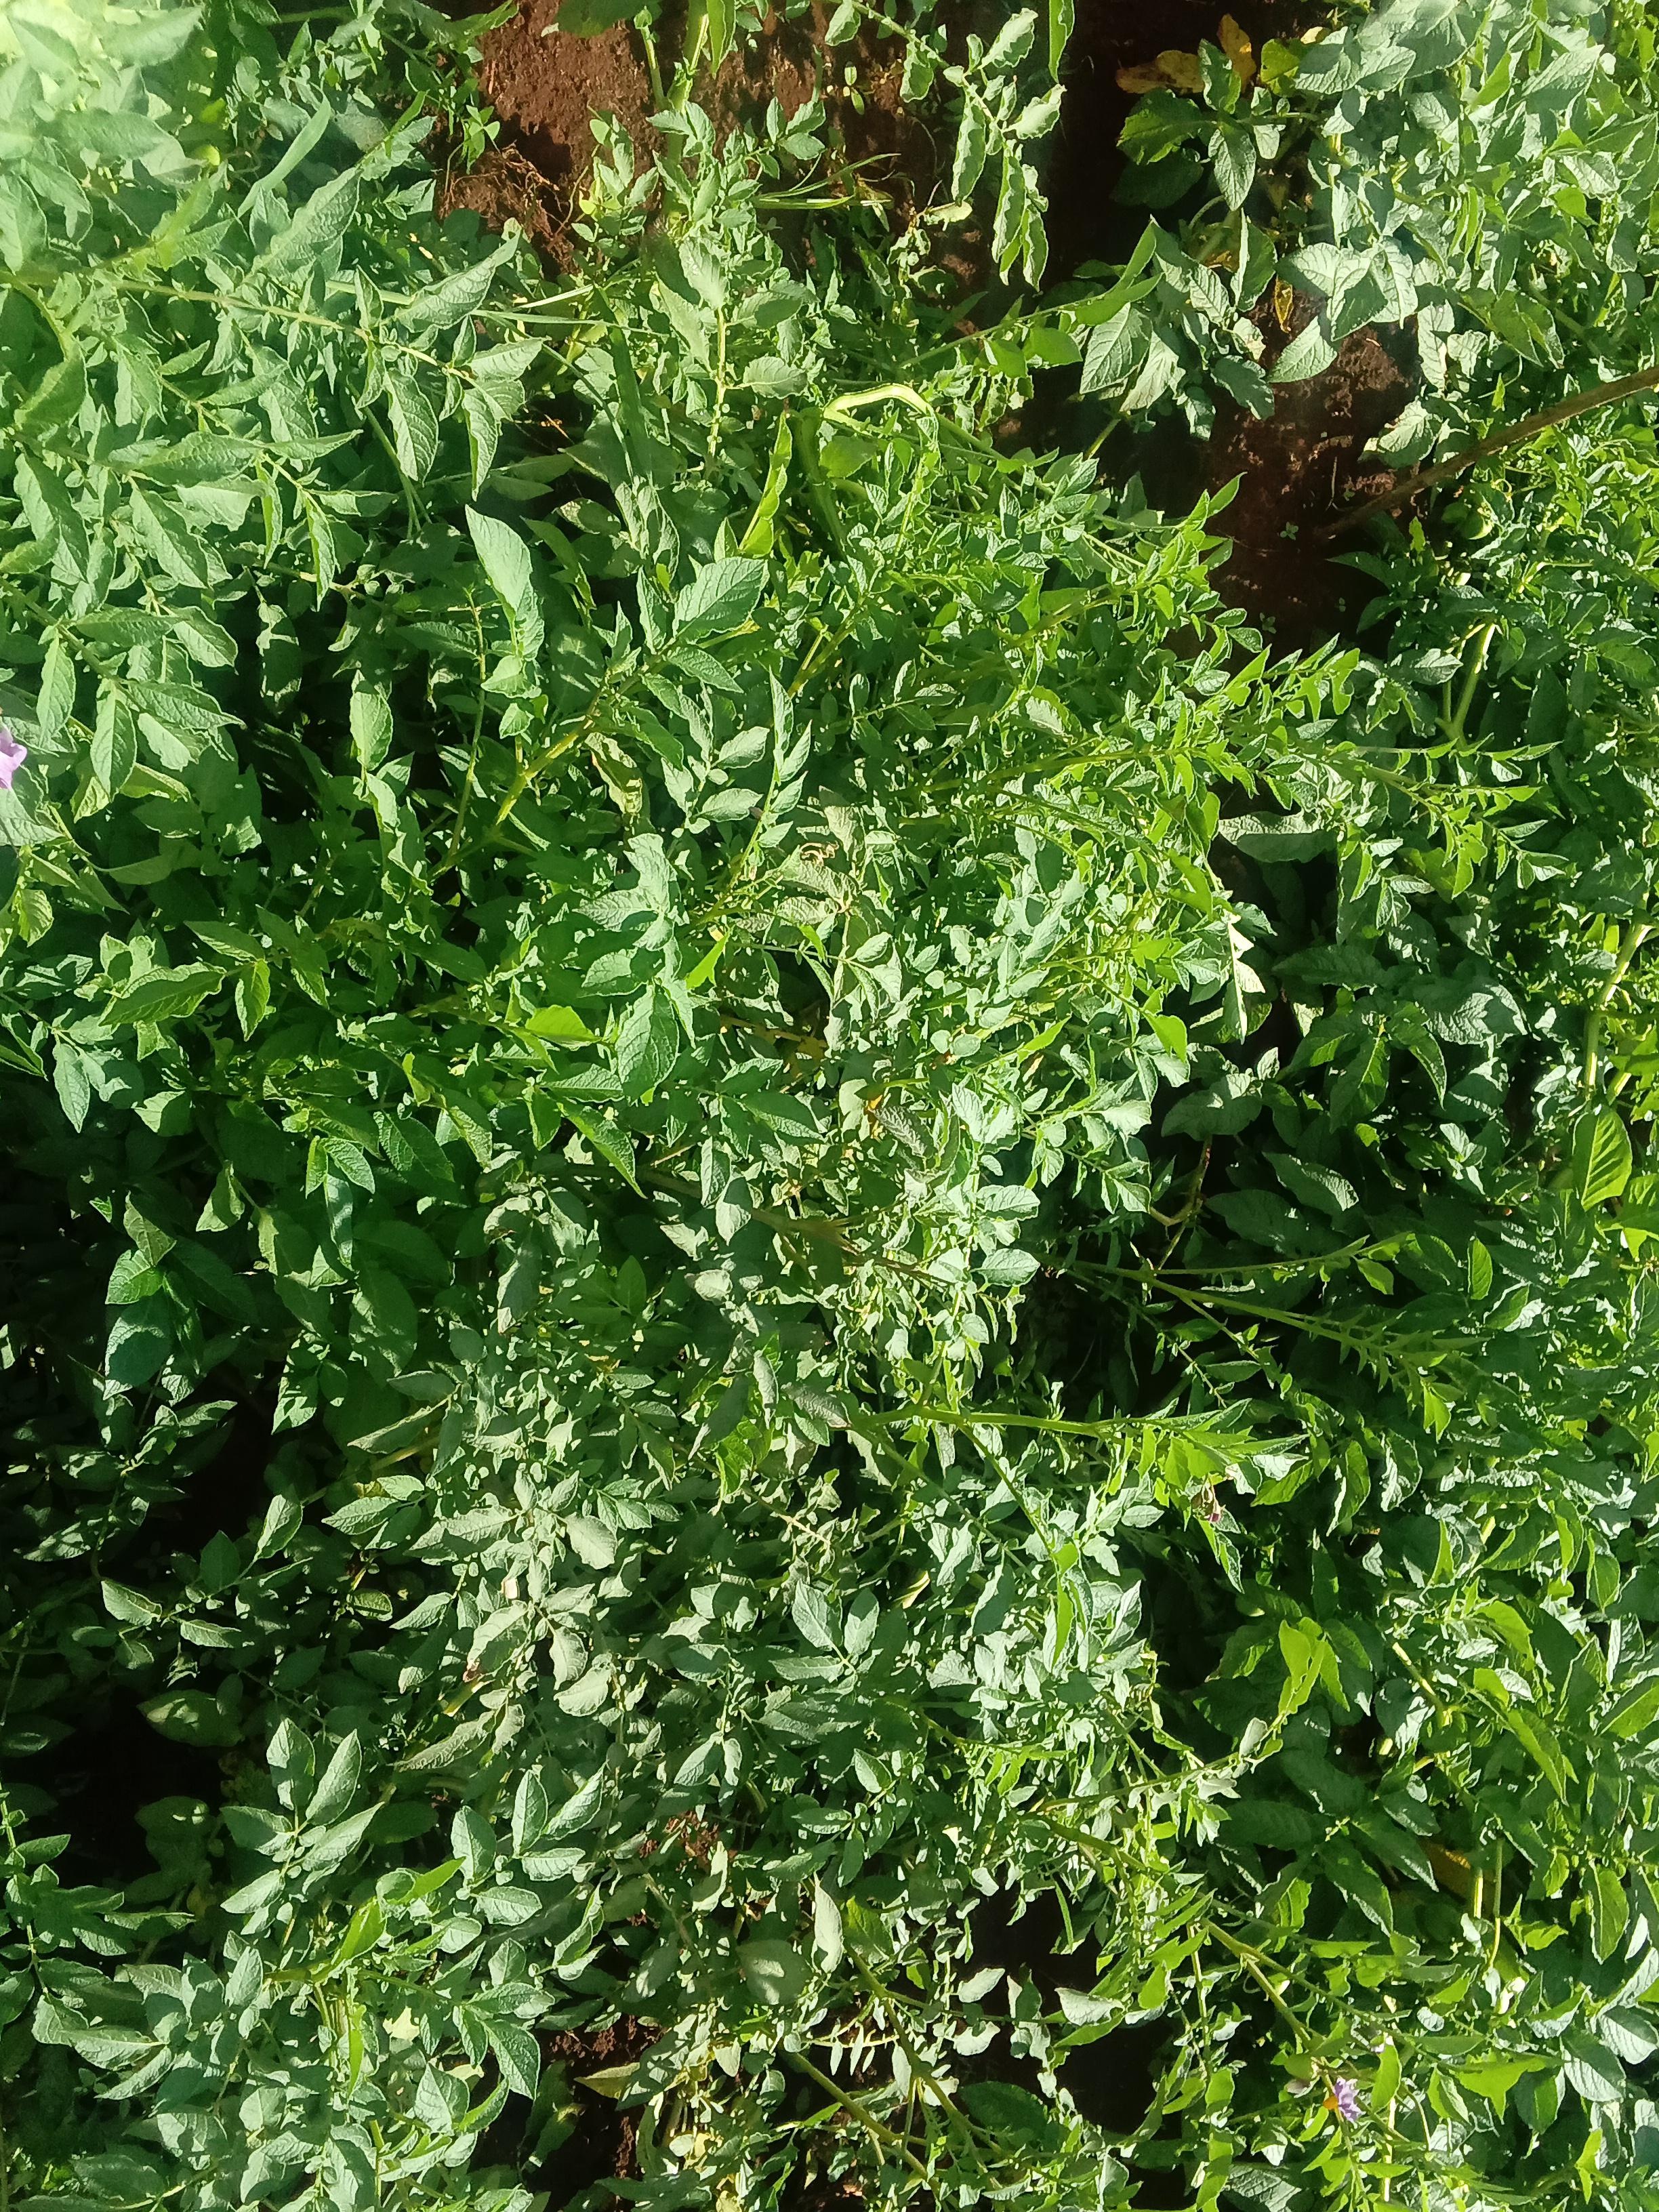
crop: potato
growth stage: flowering
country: Kenya
